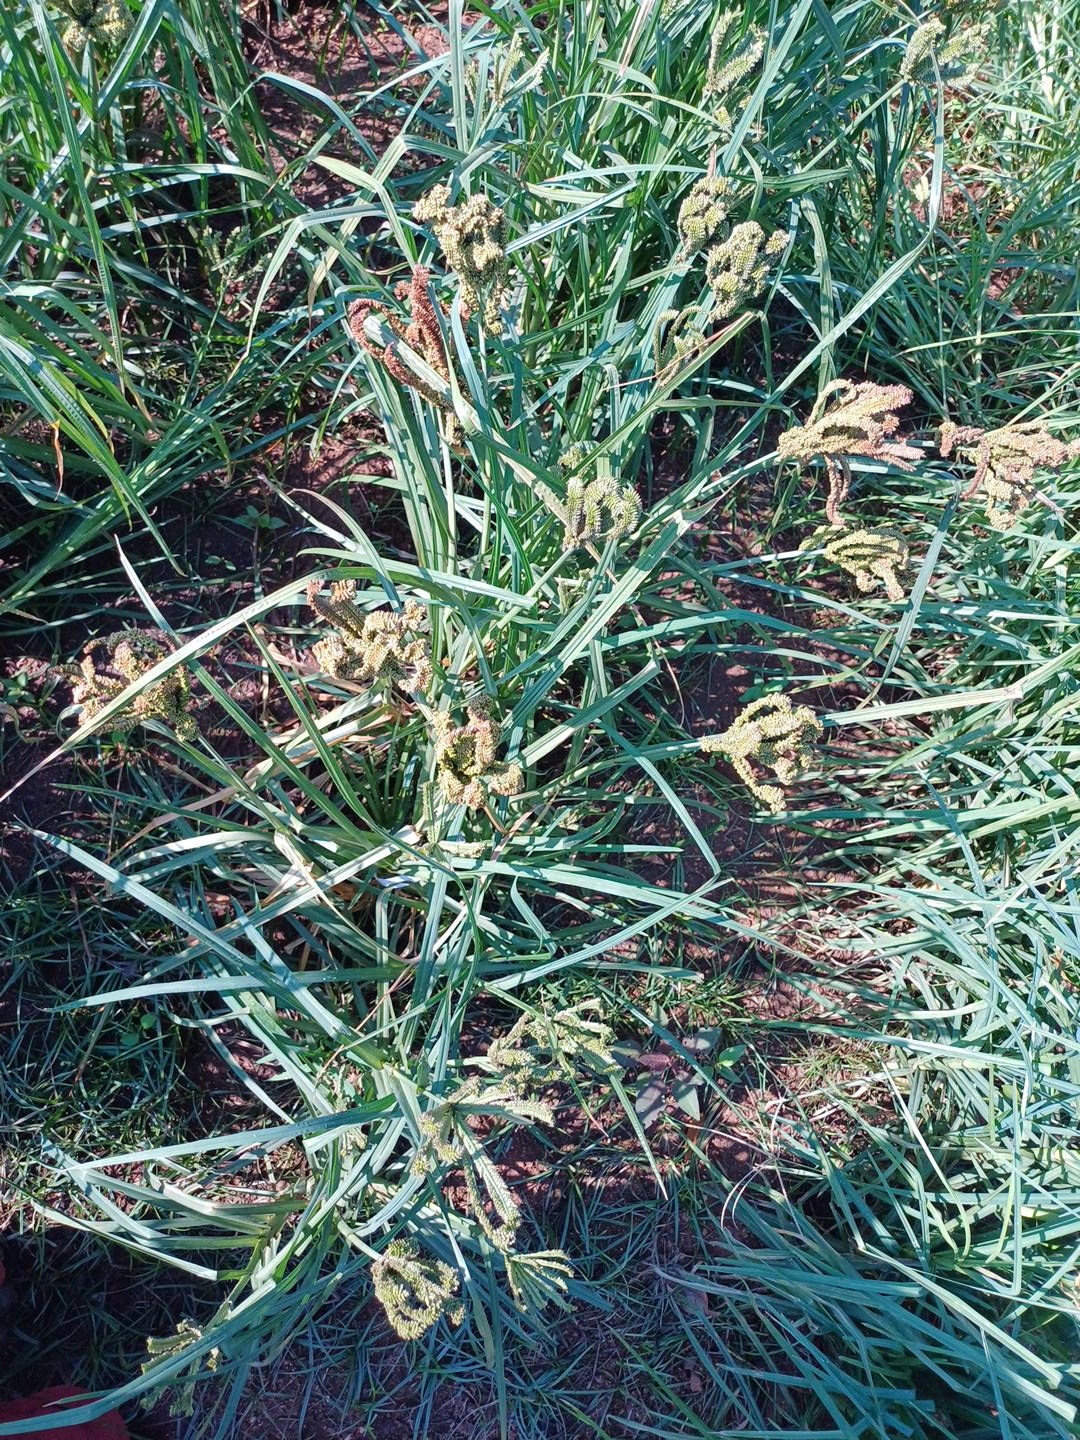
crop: finger millet
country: Kenya
